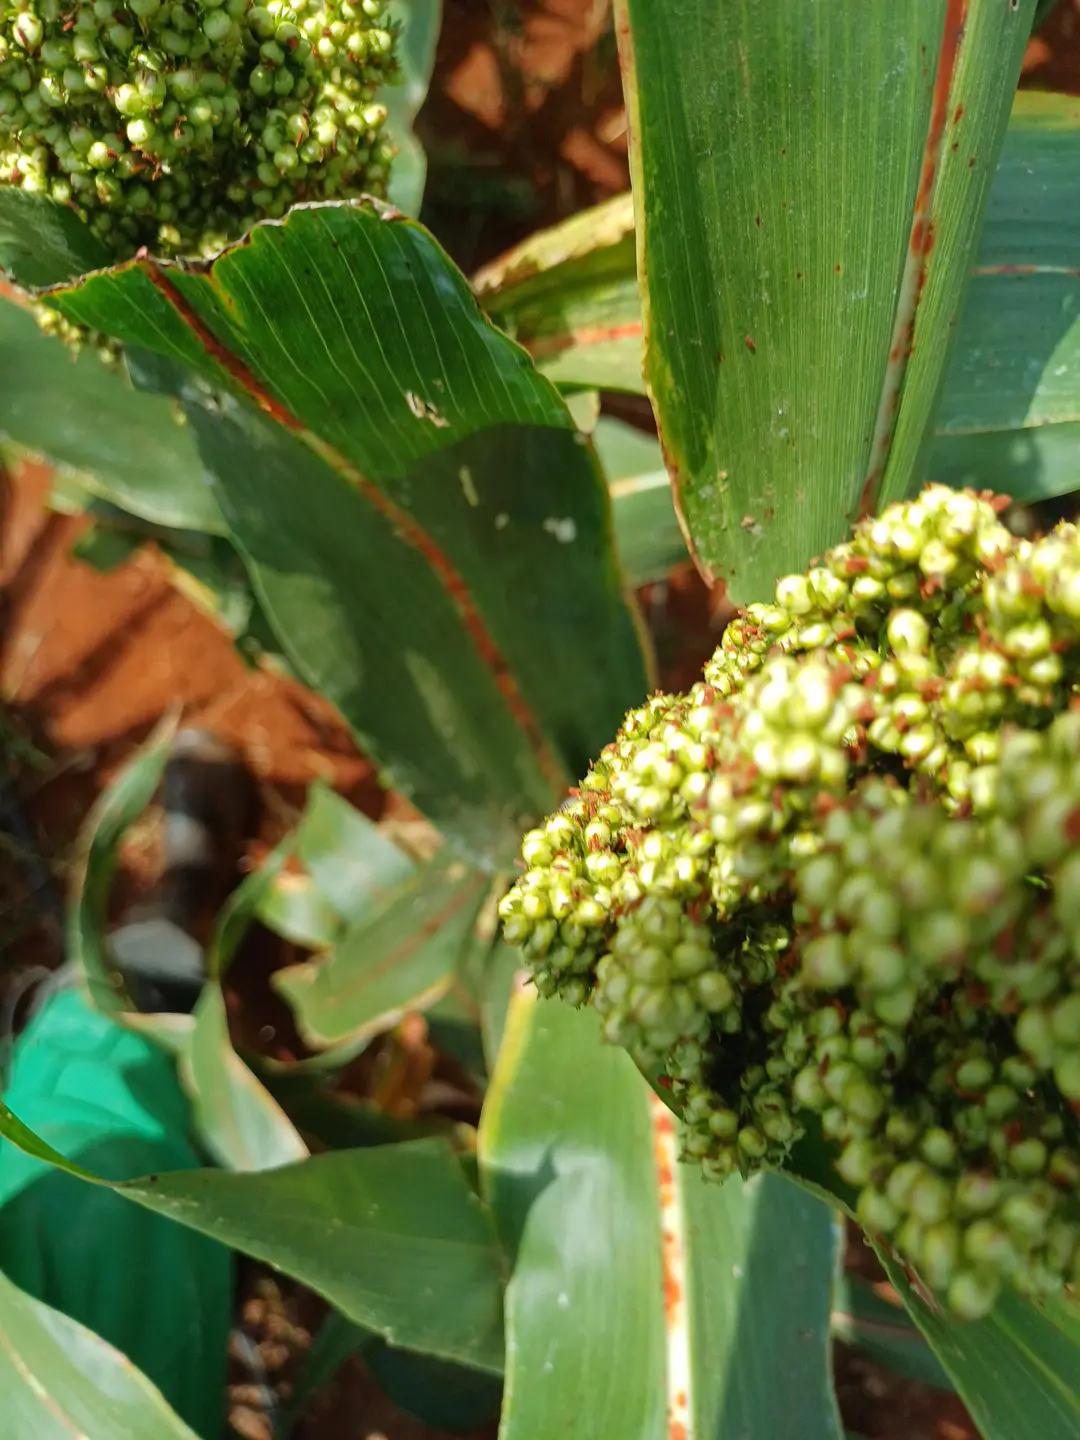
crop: sorghum
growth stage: development fruit
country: Kenya
